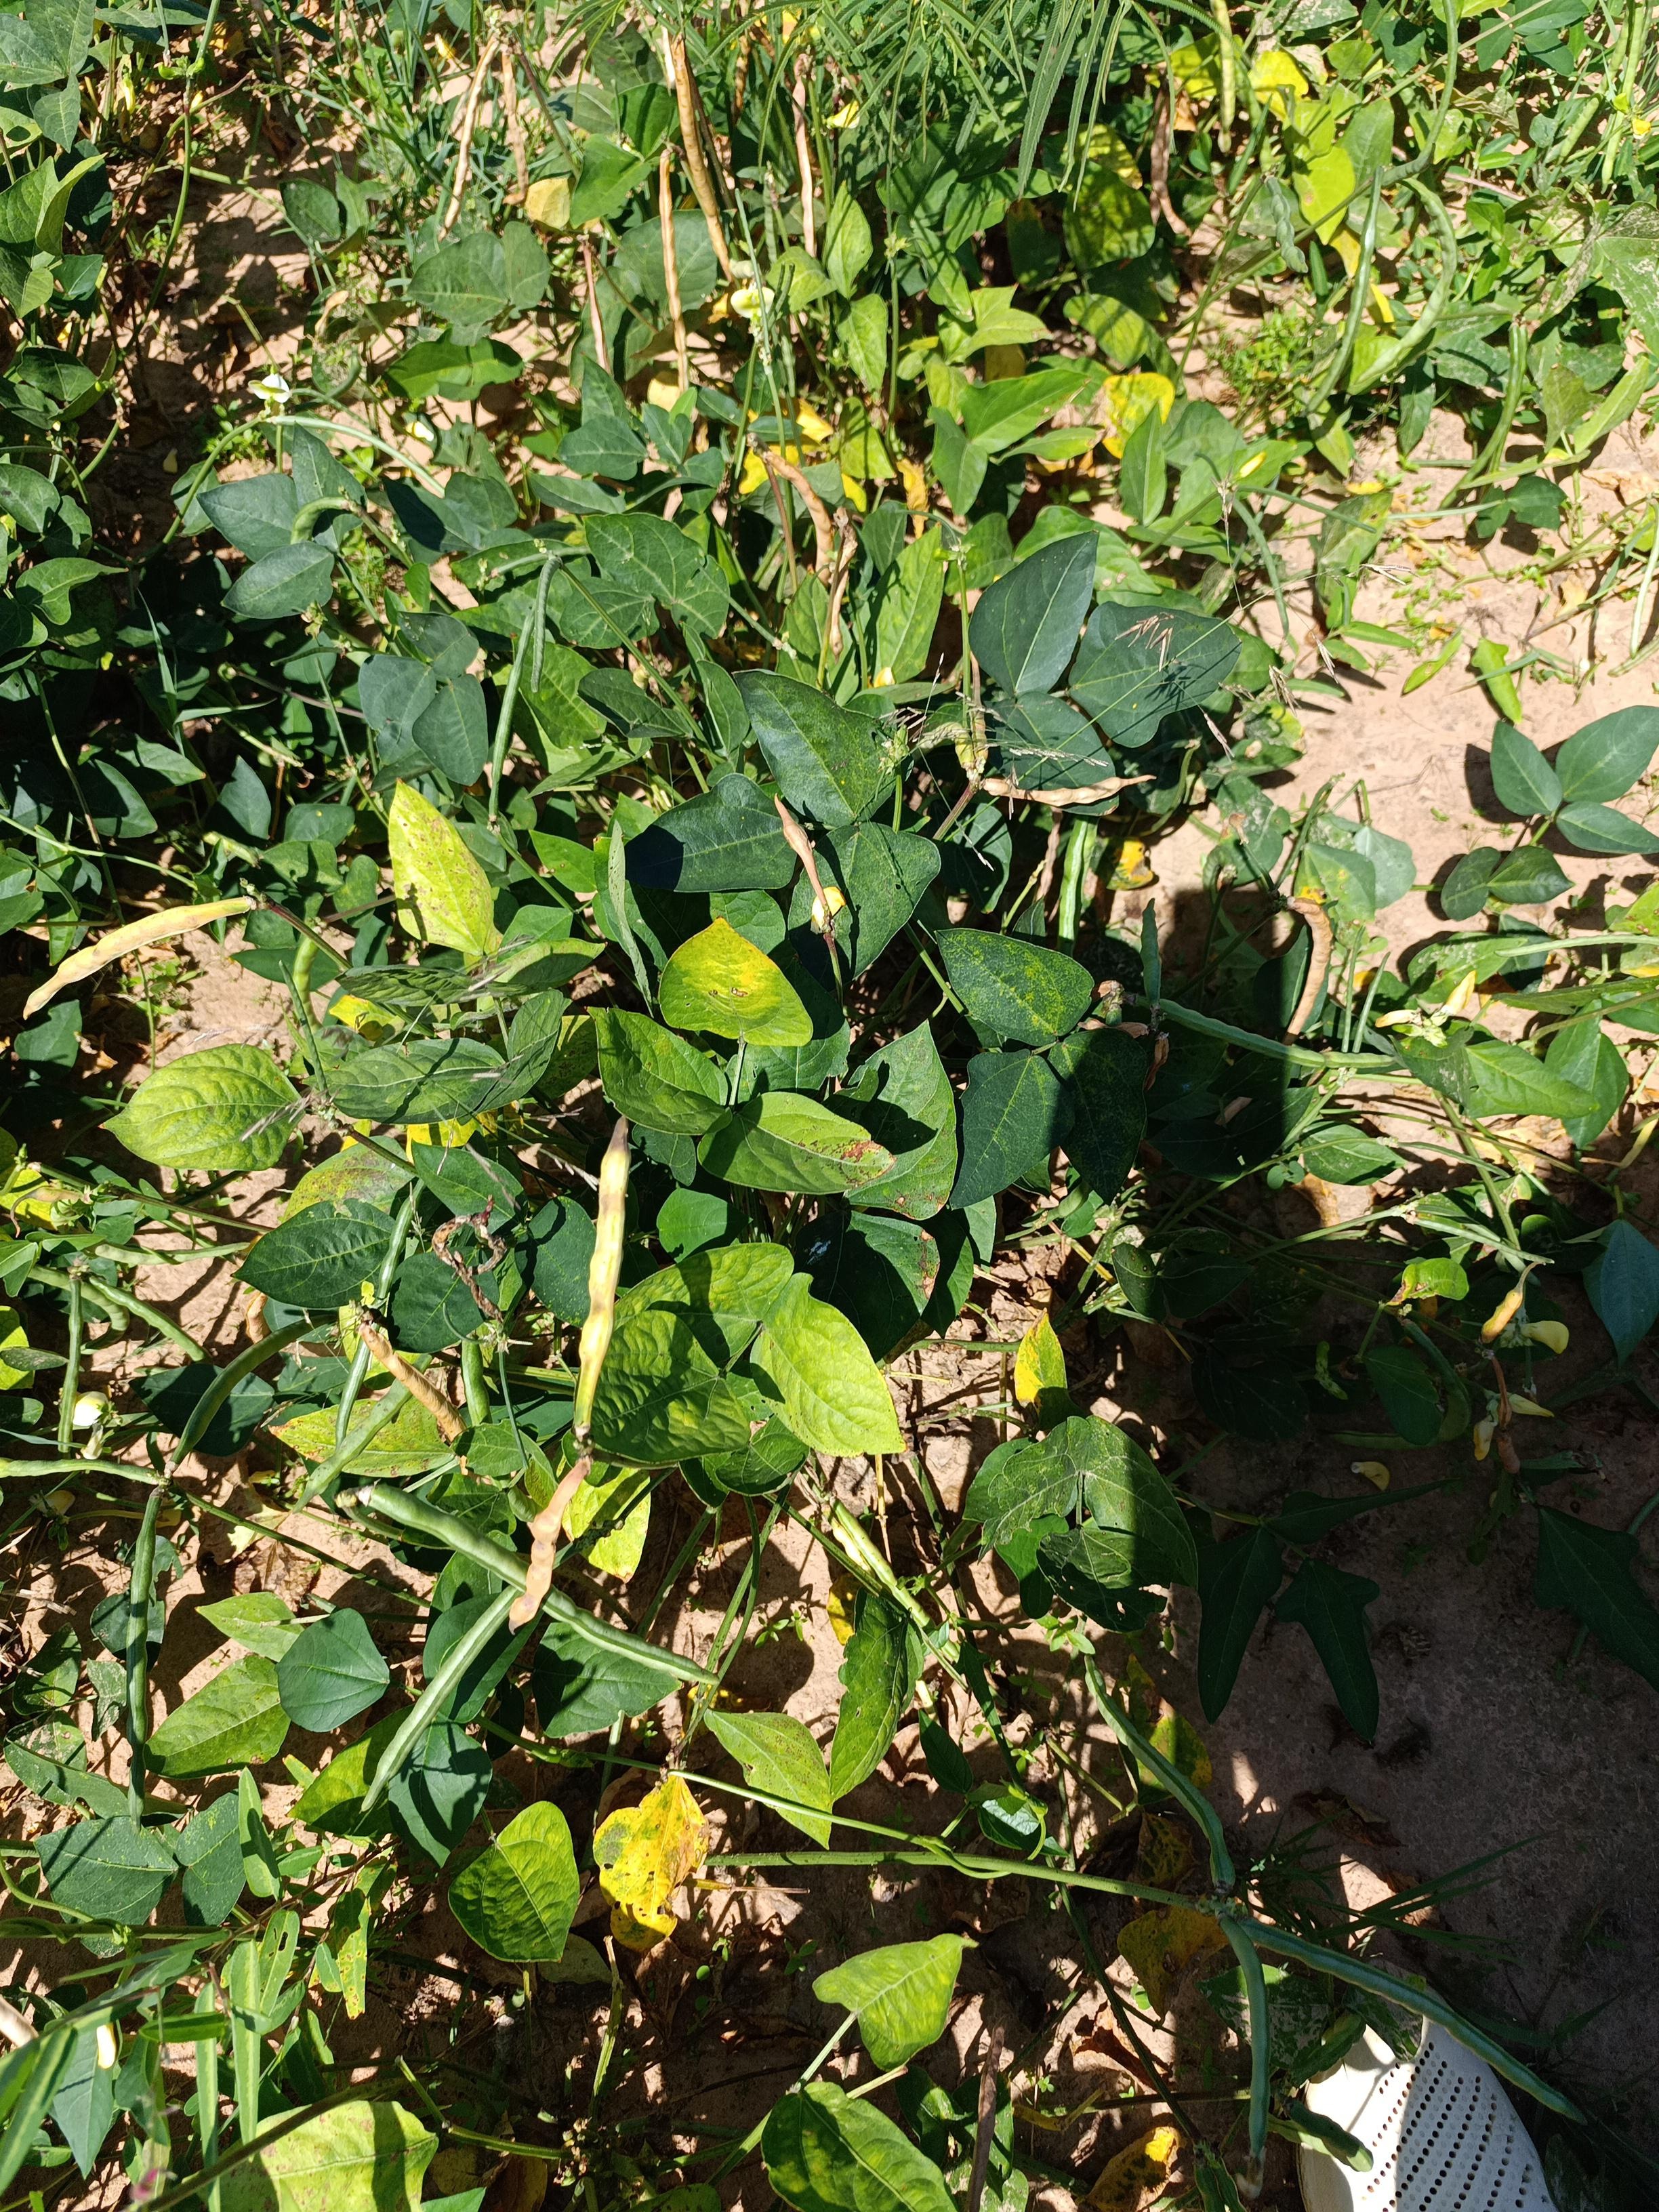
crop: cowpea
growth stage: maturity
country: Nigeria
